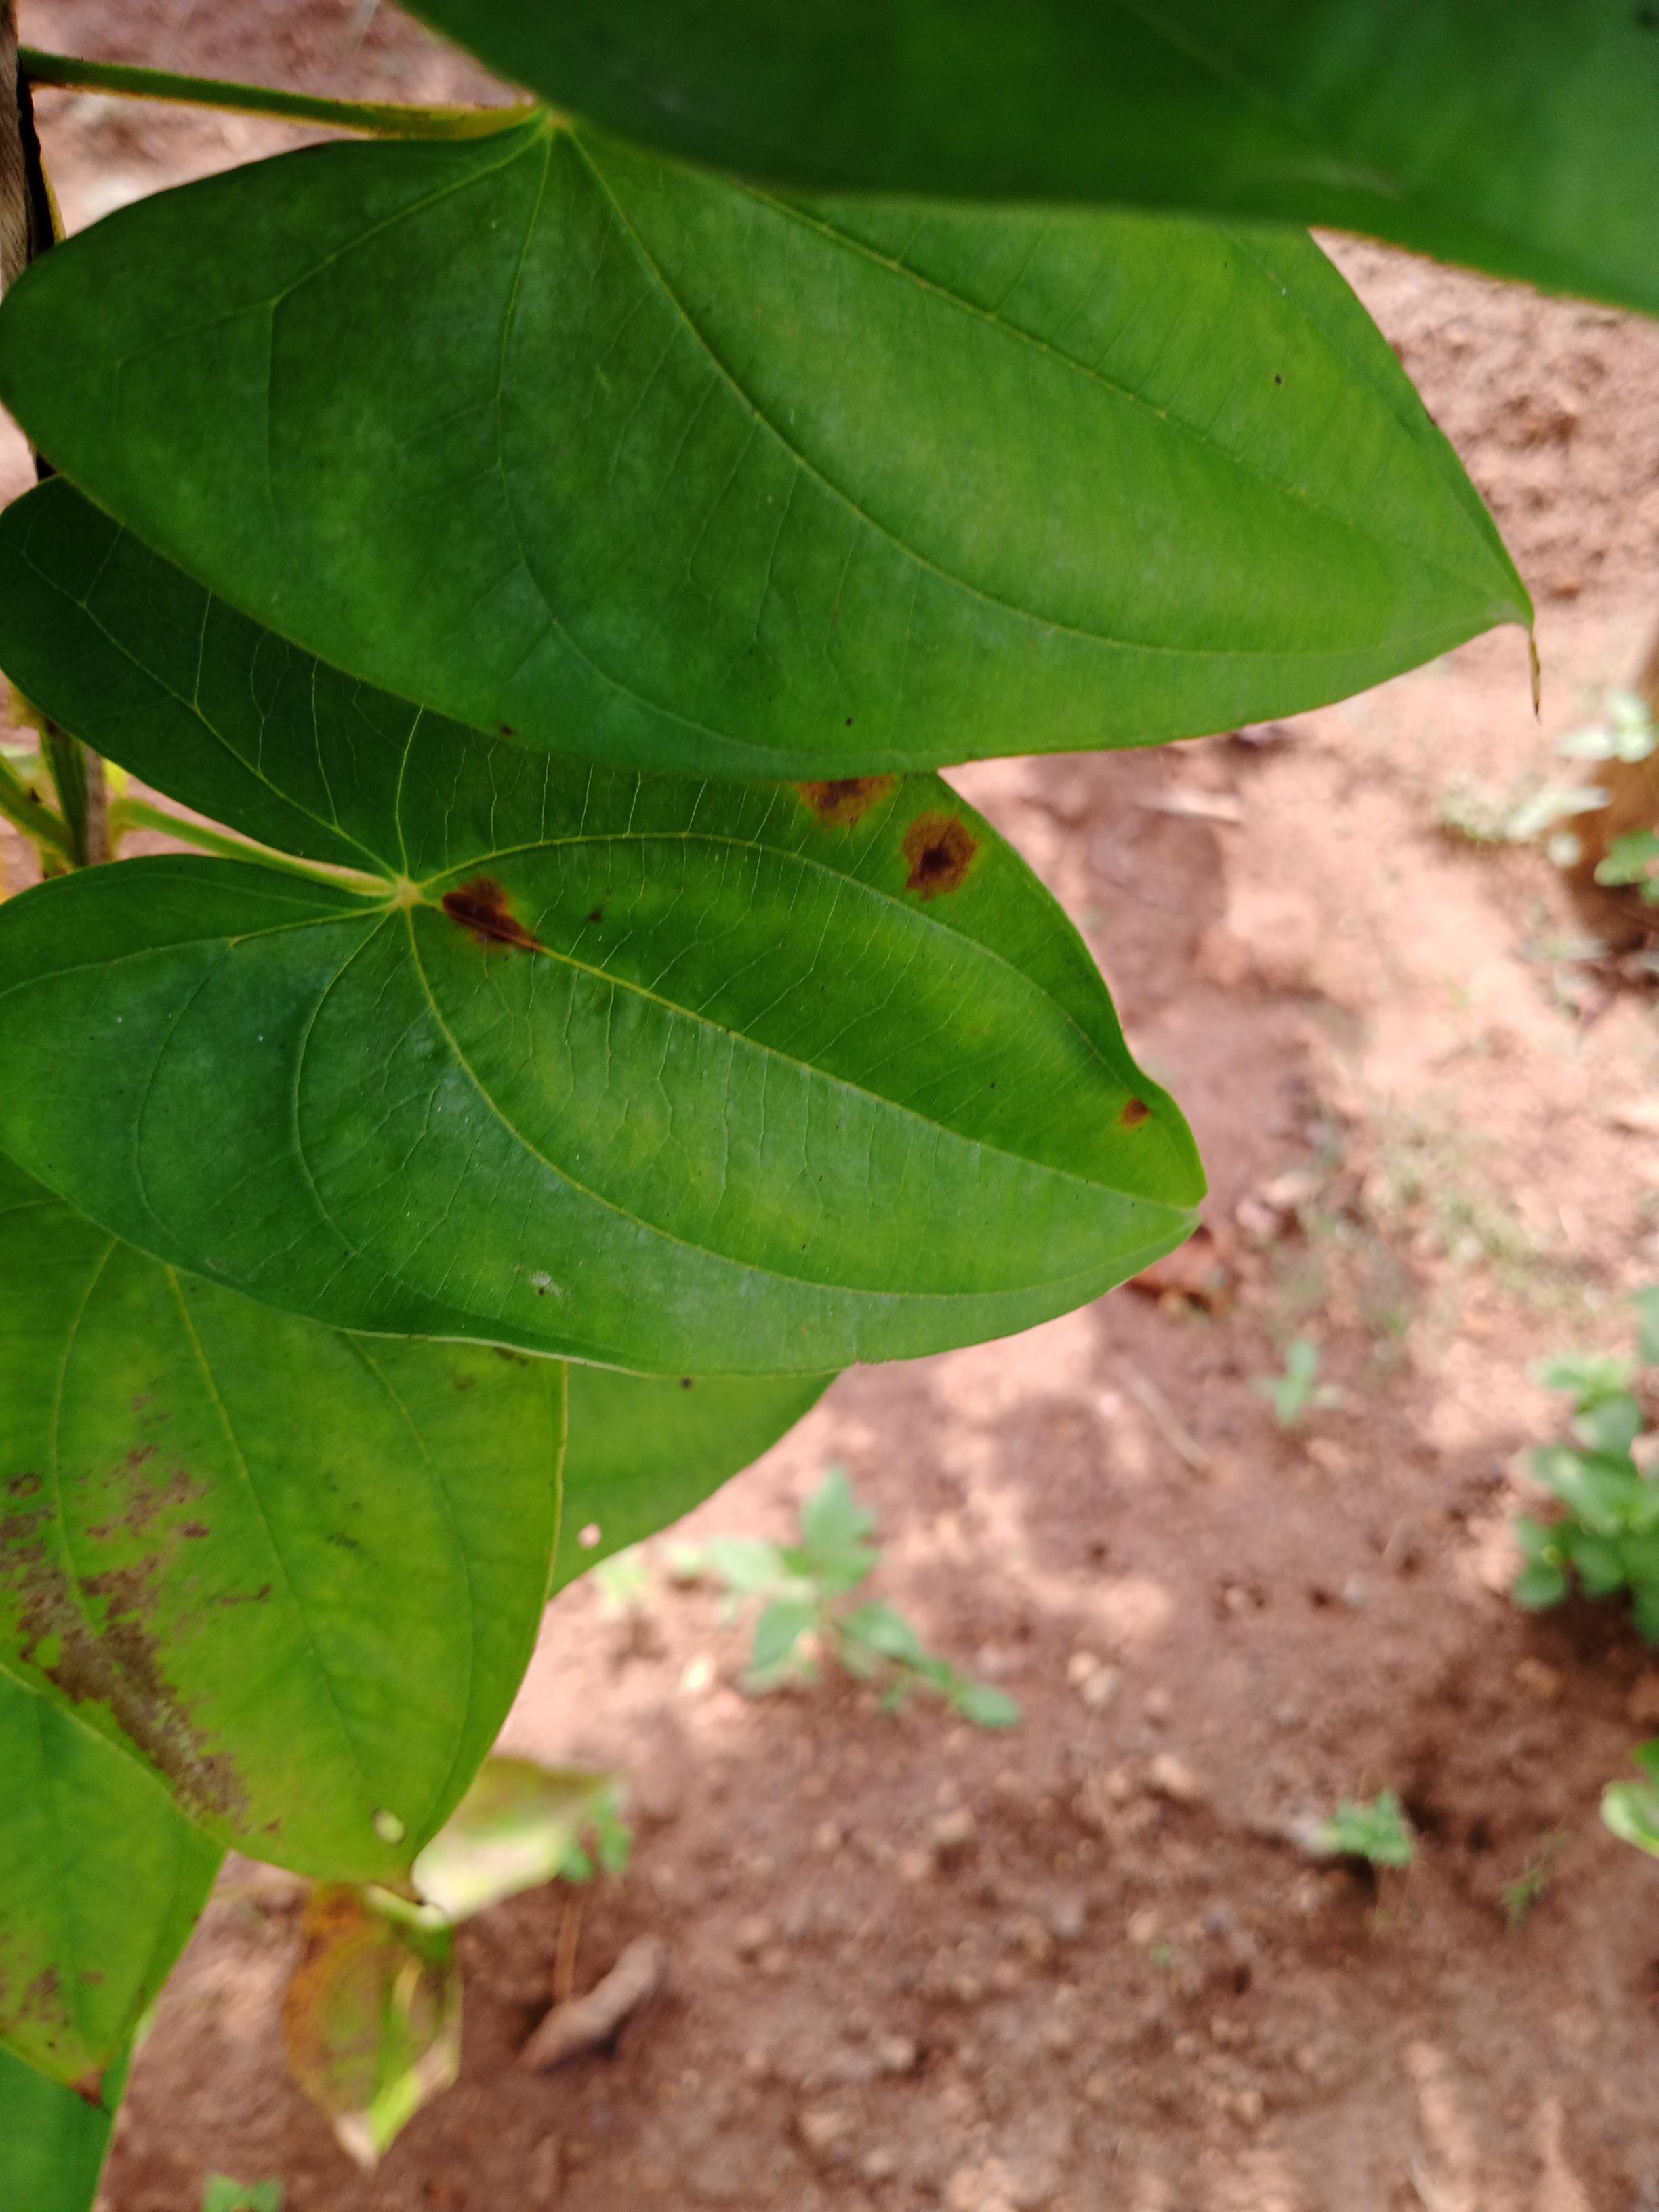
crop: yam
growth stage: vegetative
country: Nigeria
